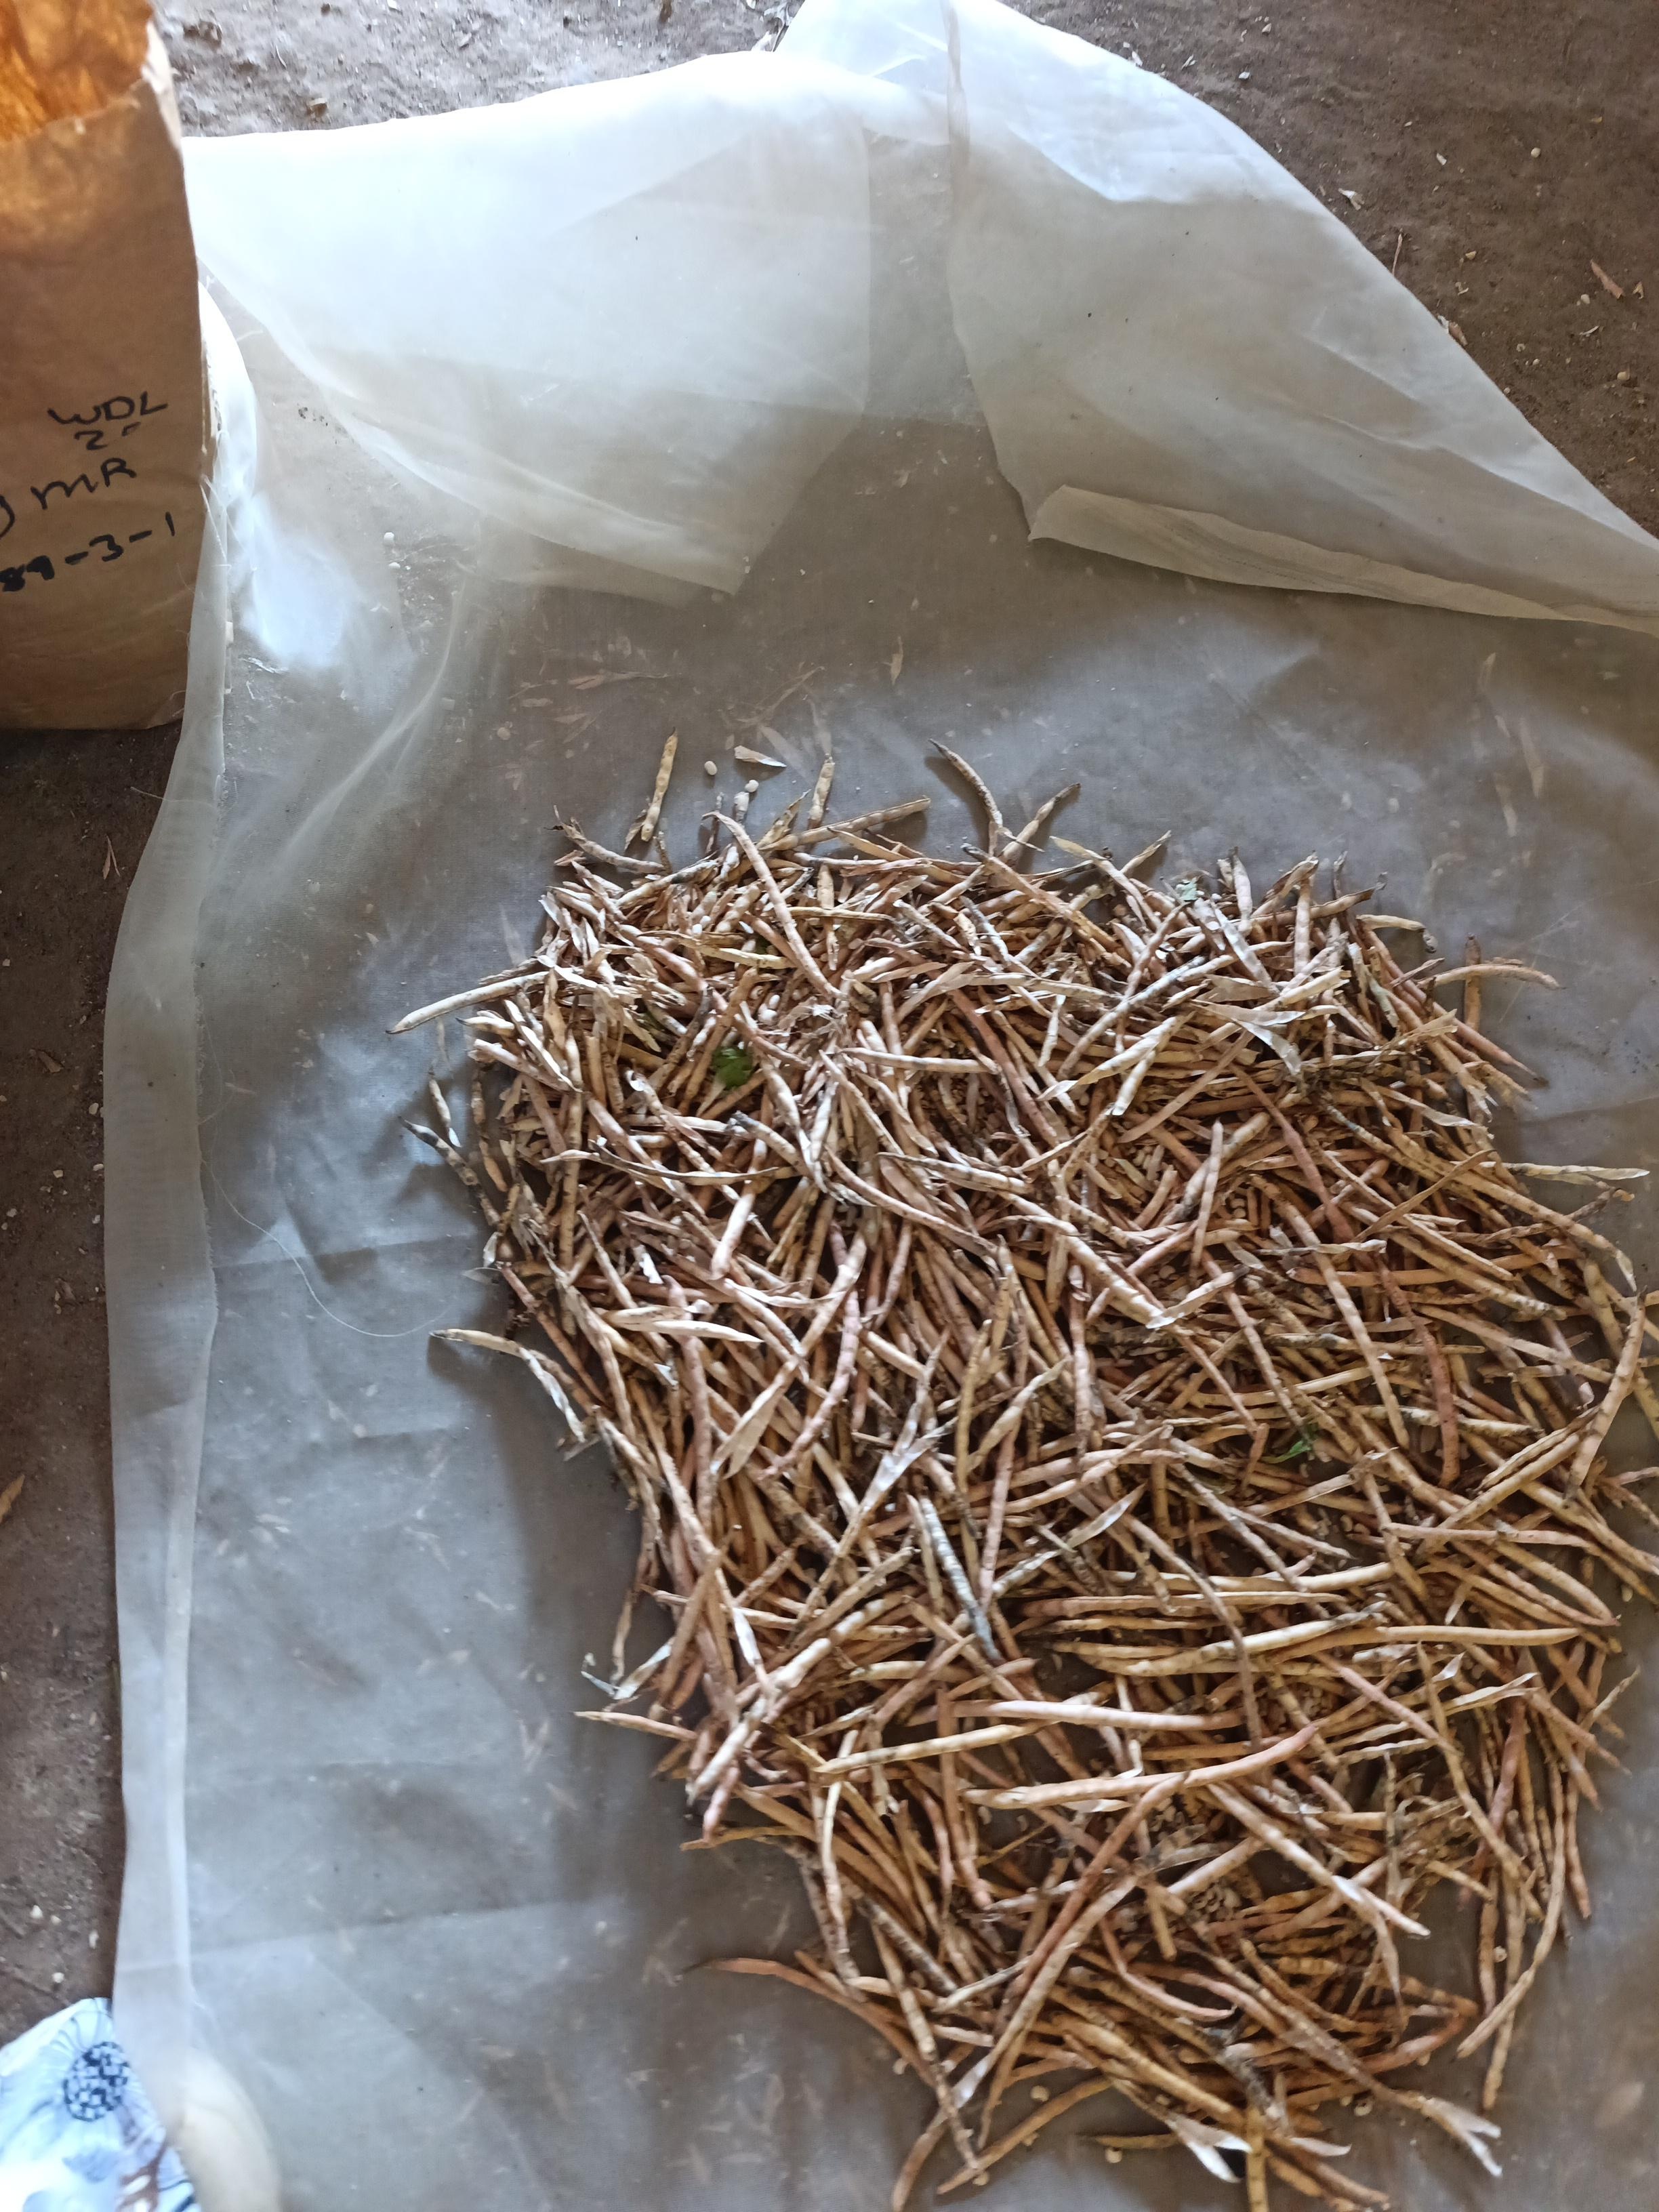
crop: cowpea
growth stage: harvest
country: Nigeria
